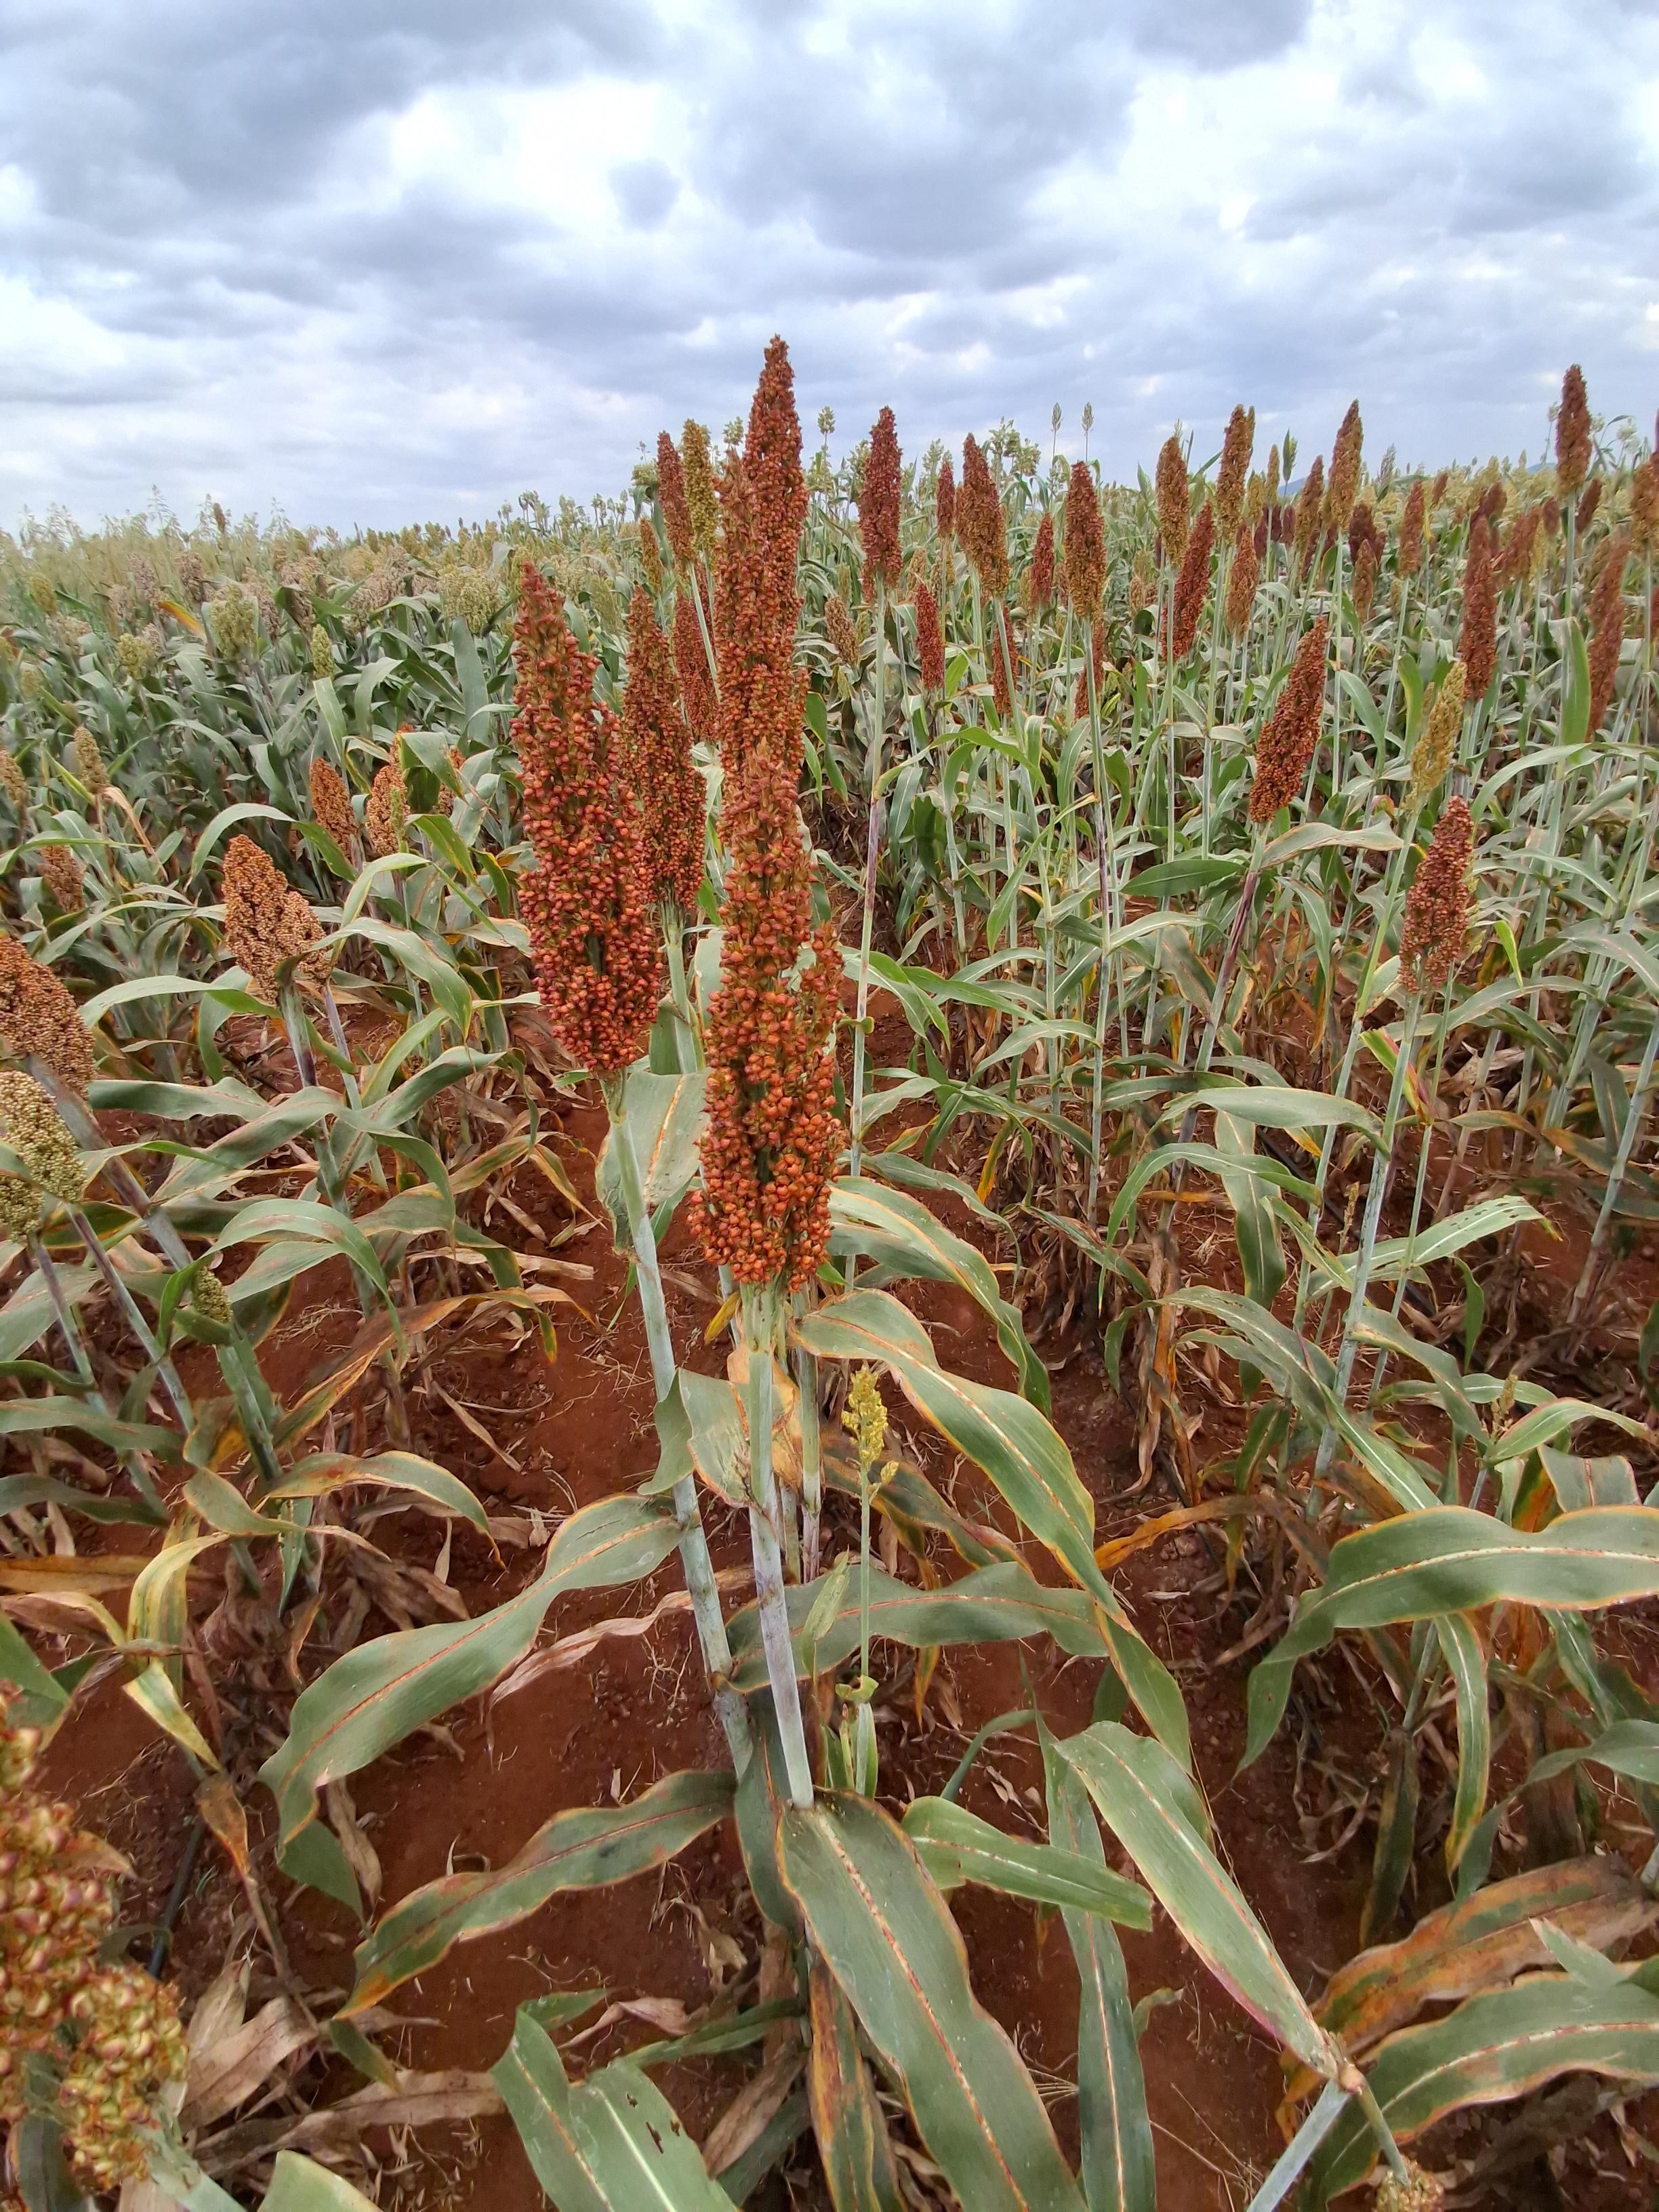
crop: sorghum
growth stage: filling grain
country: Kenya
